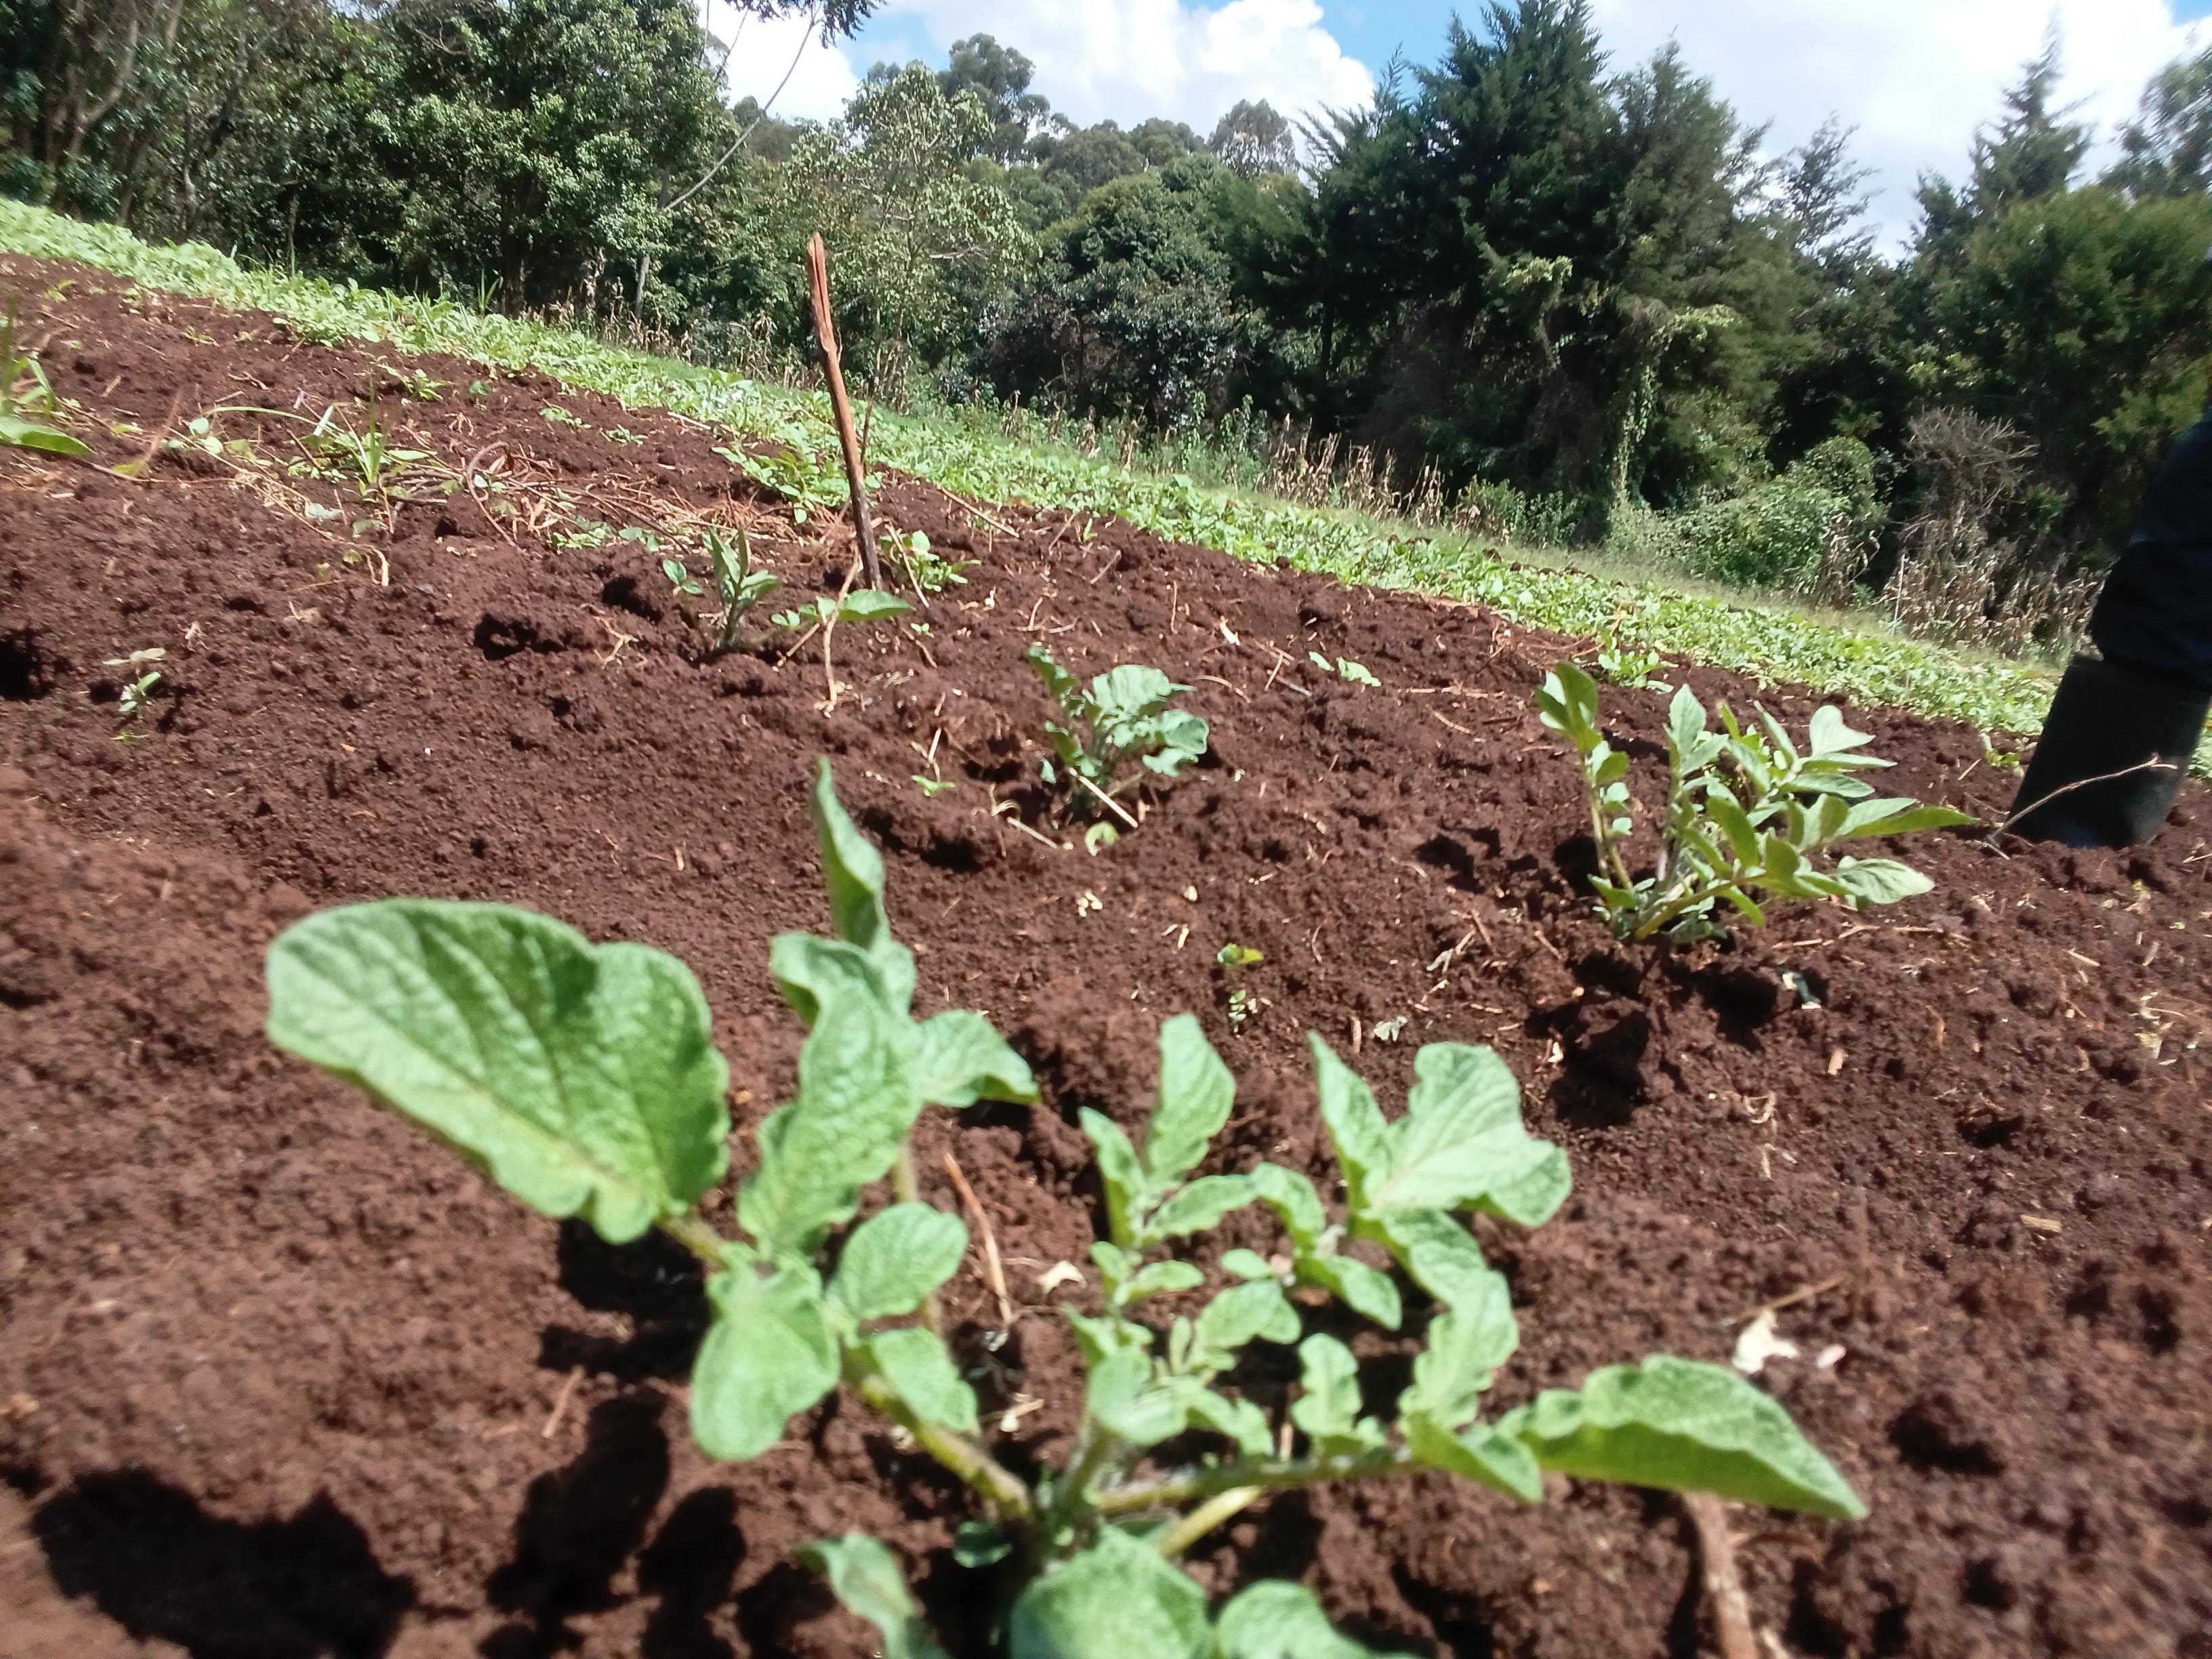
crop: potato
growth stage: vegetative
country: Kenya
